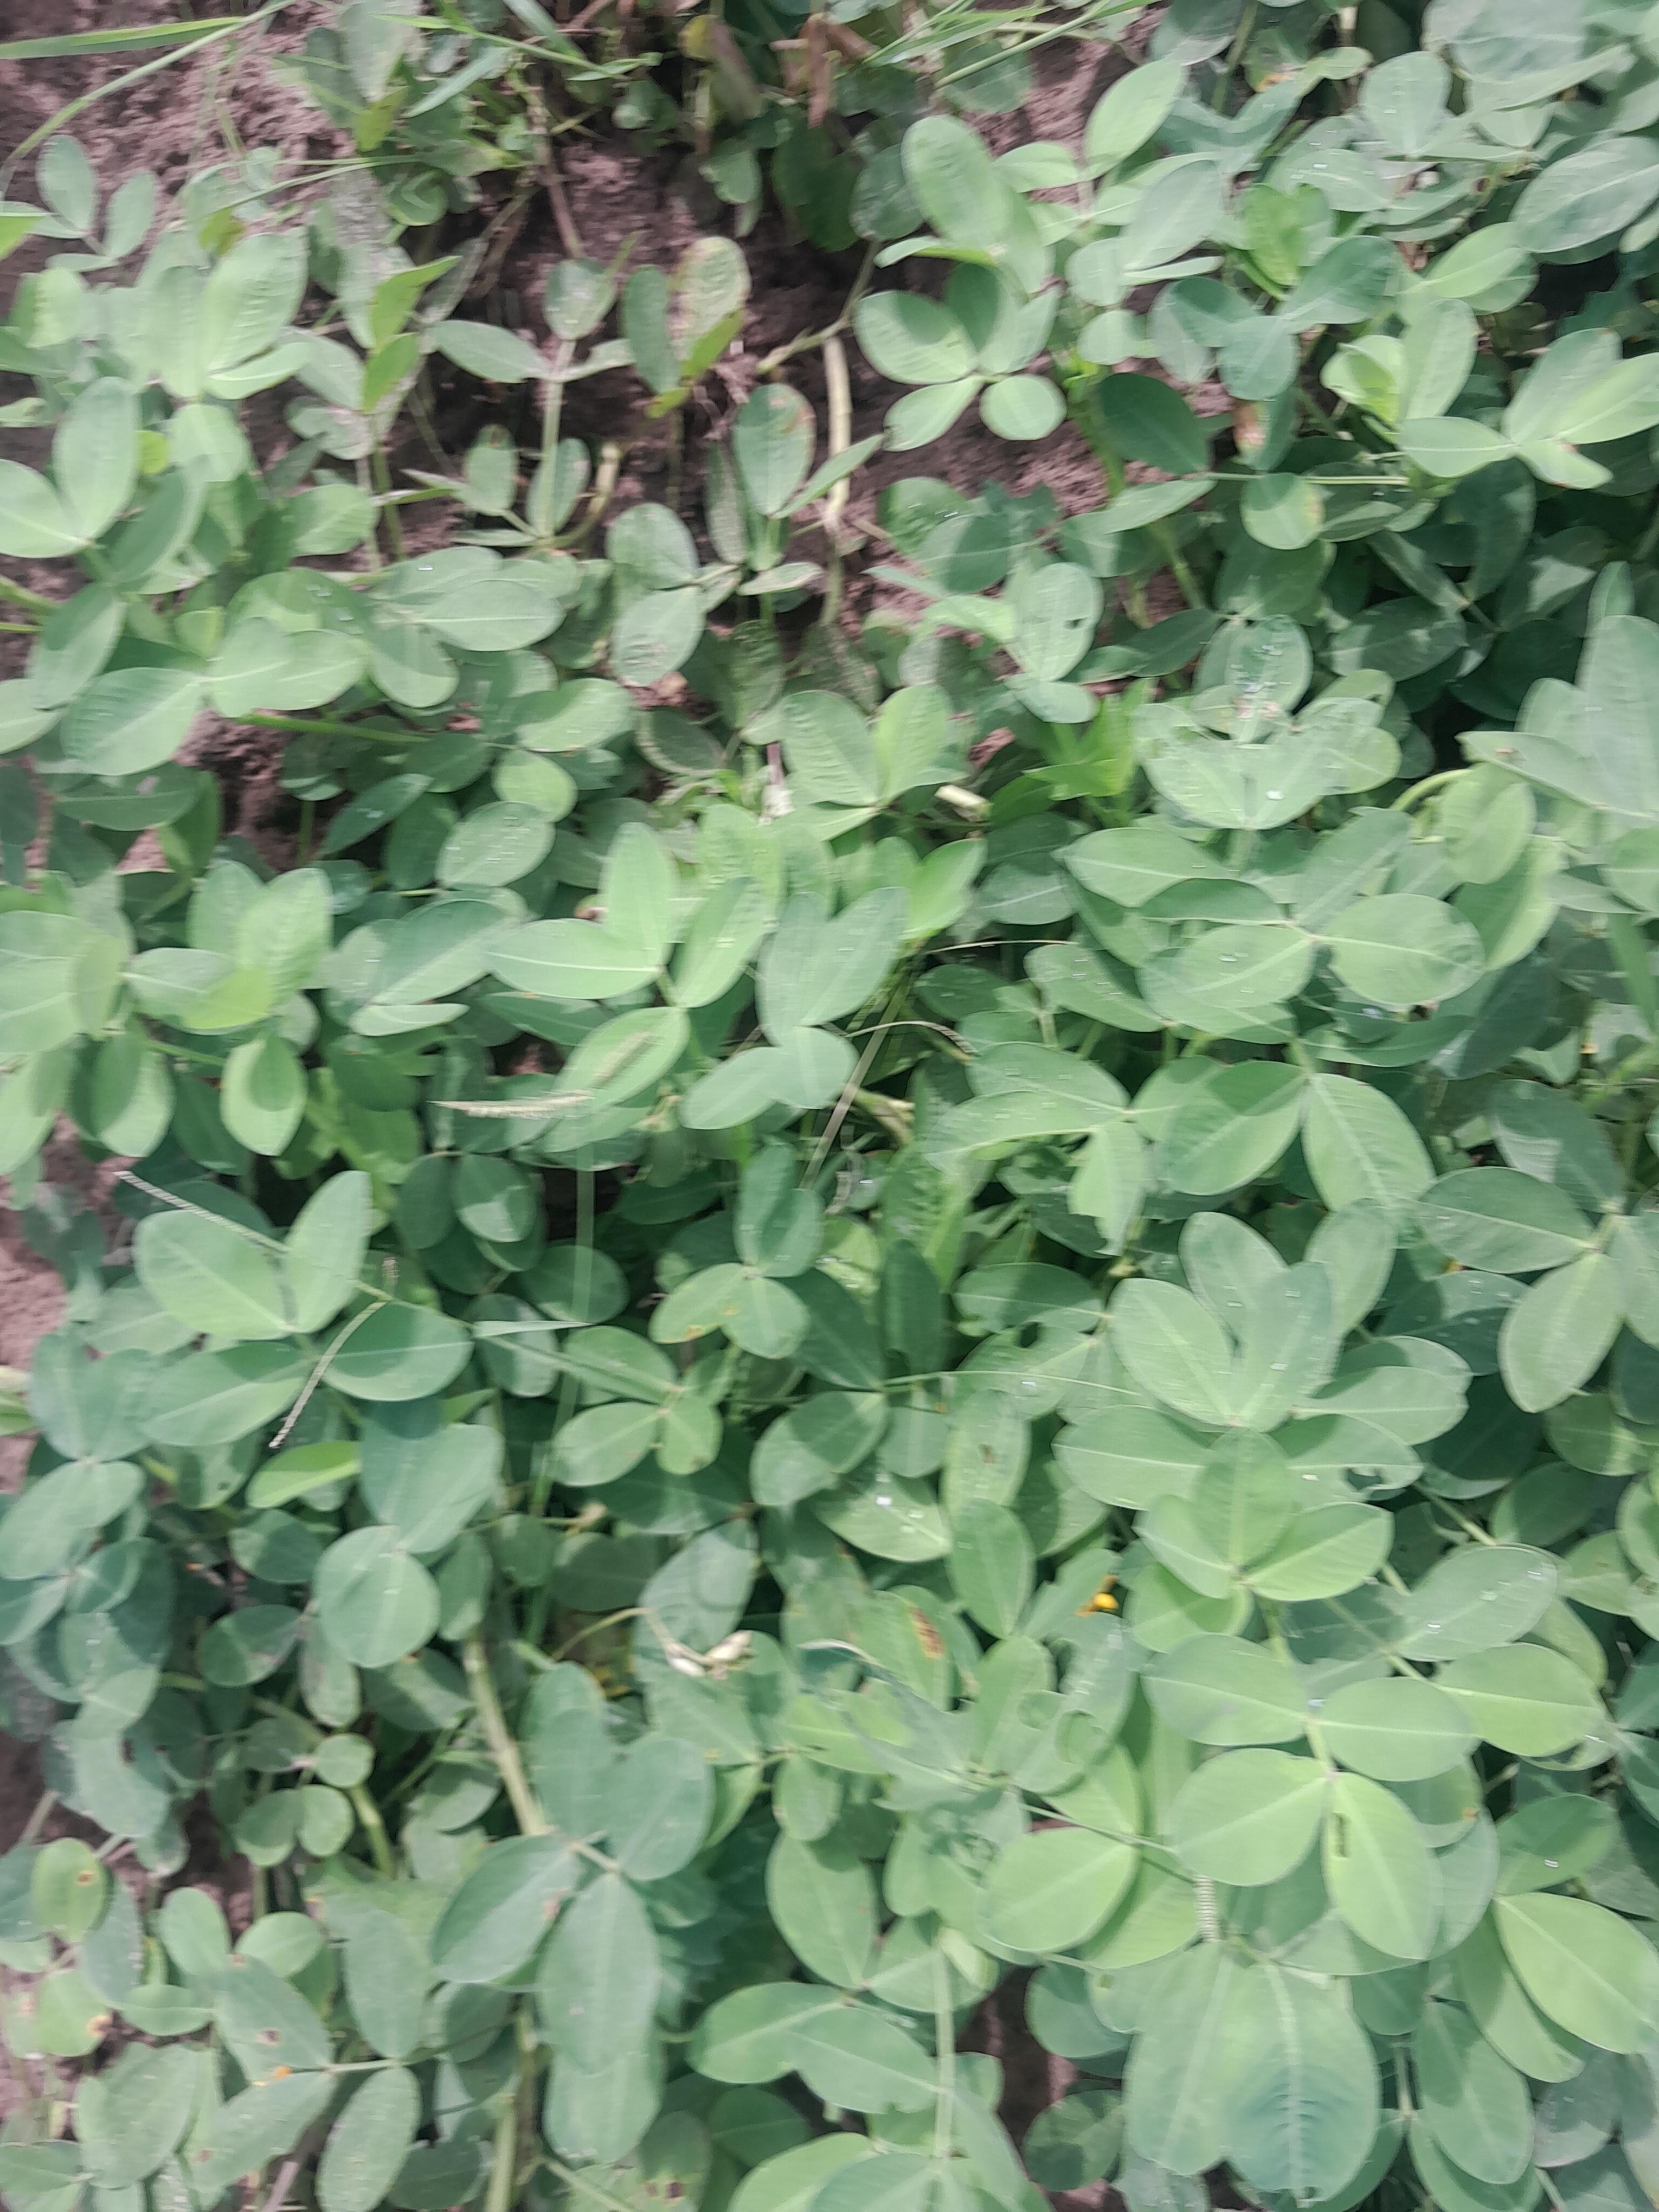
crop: groundnut
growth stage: flowering
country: Senegal
